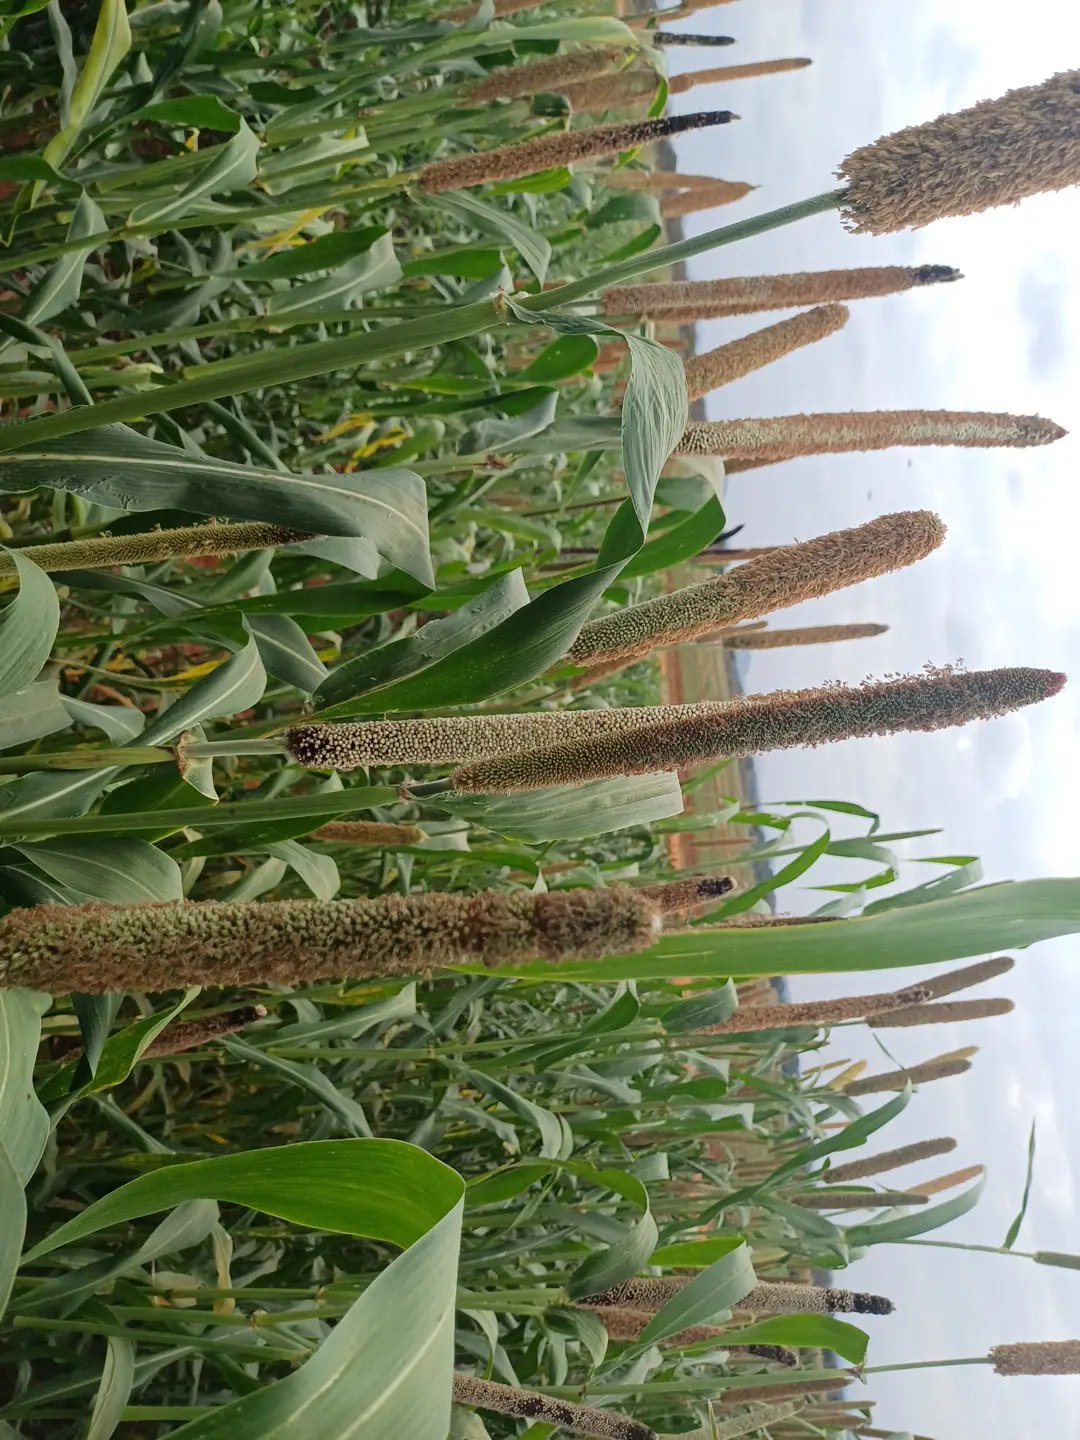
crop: pearl millet
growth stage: filling grain
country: Kenya
